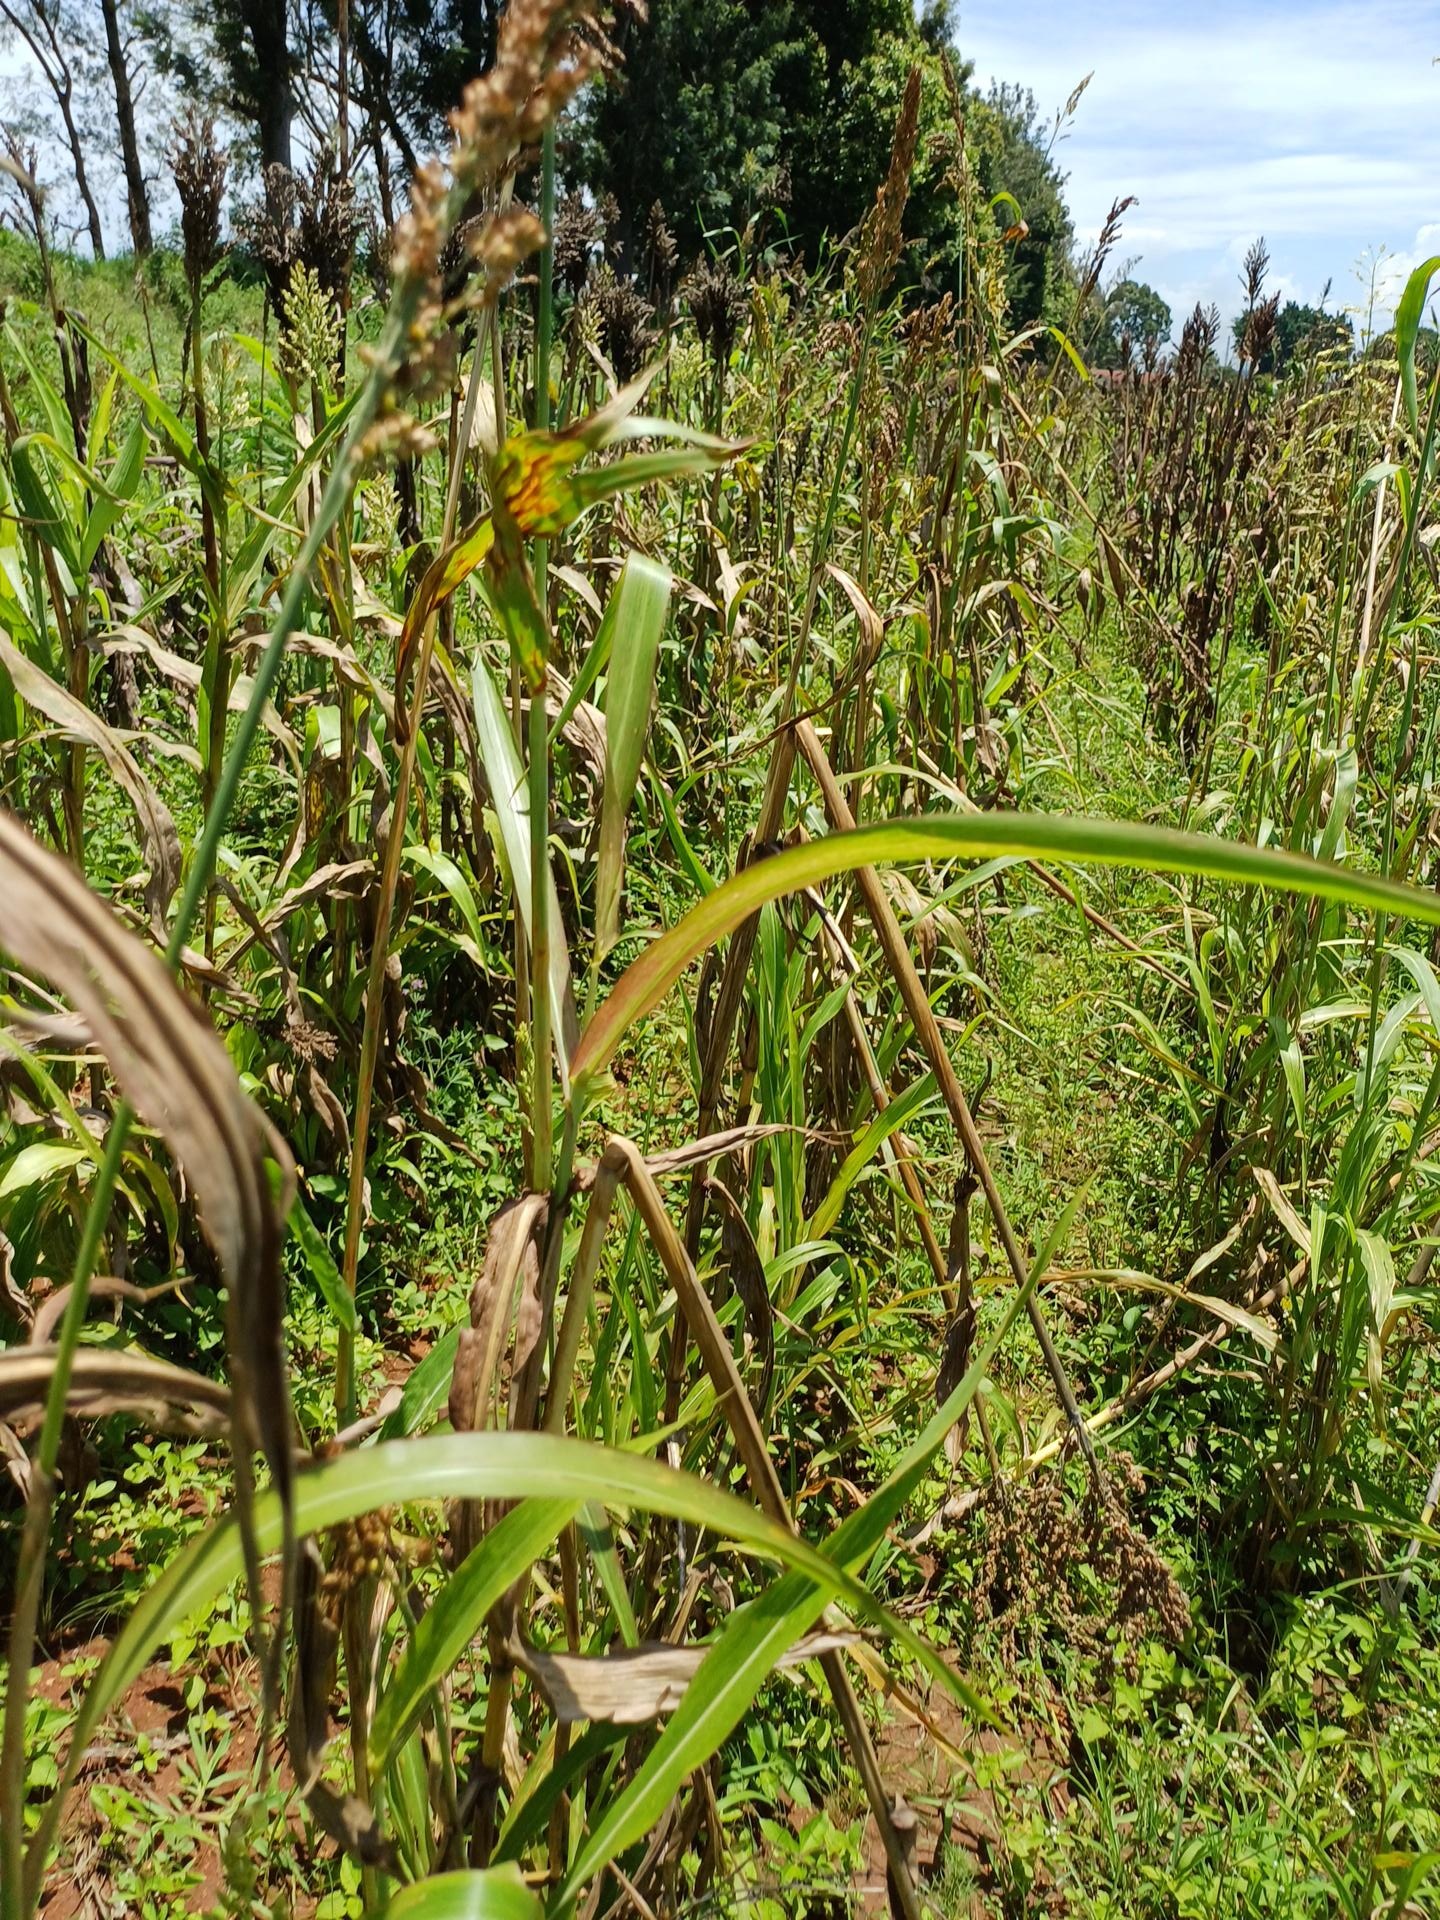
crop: sorghum
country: Kenya
